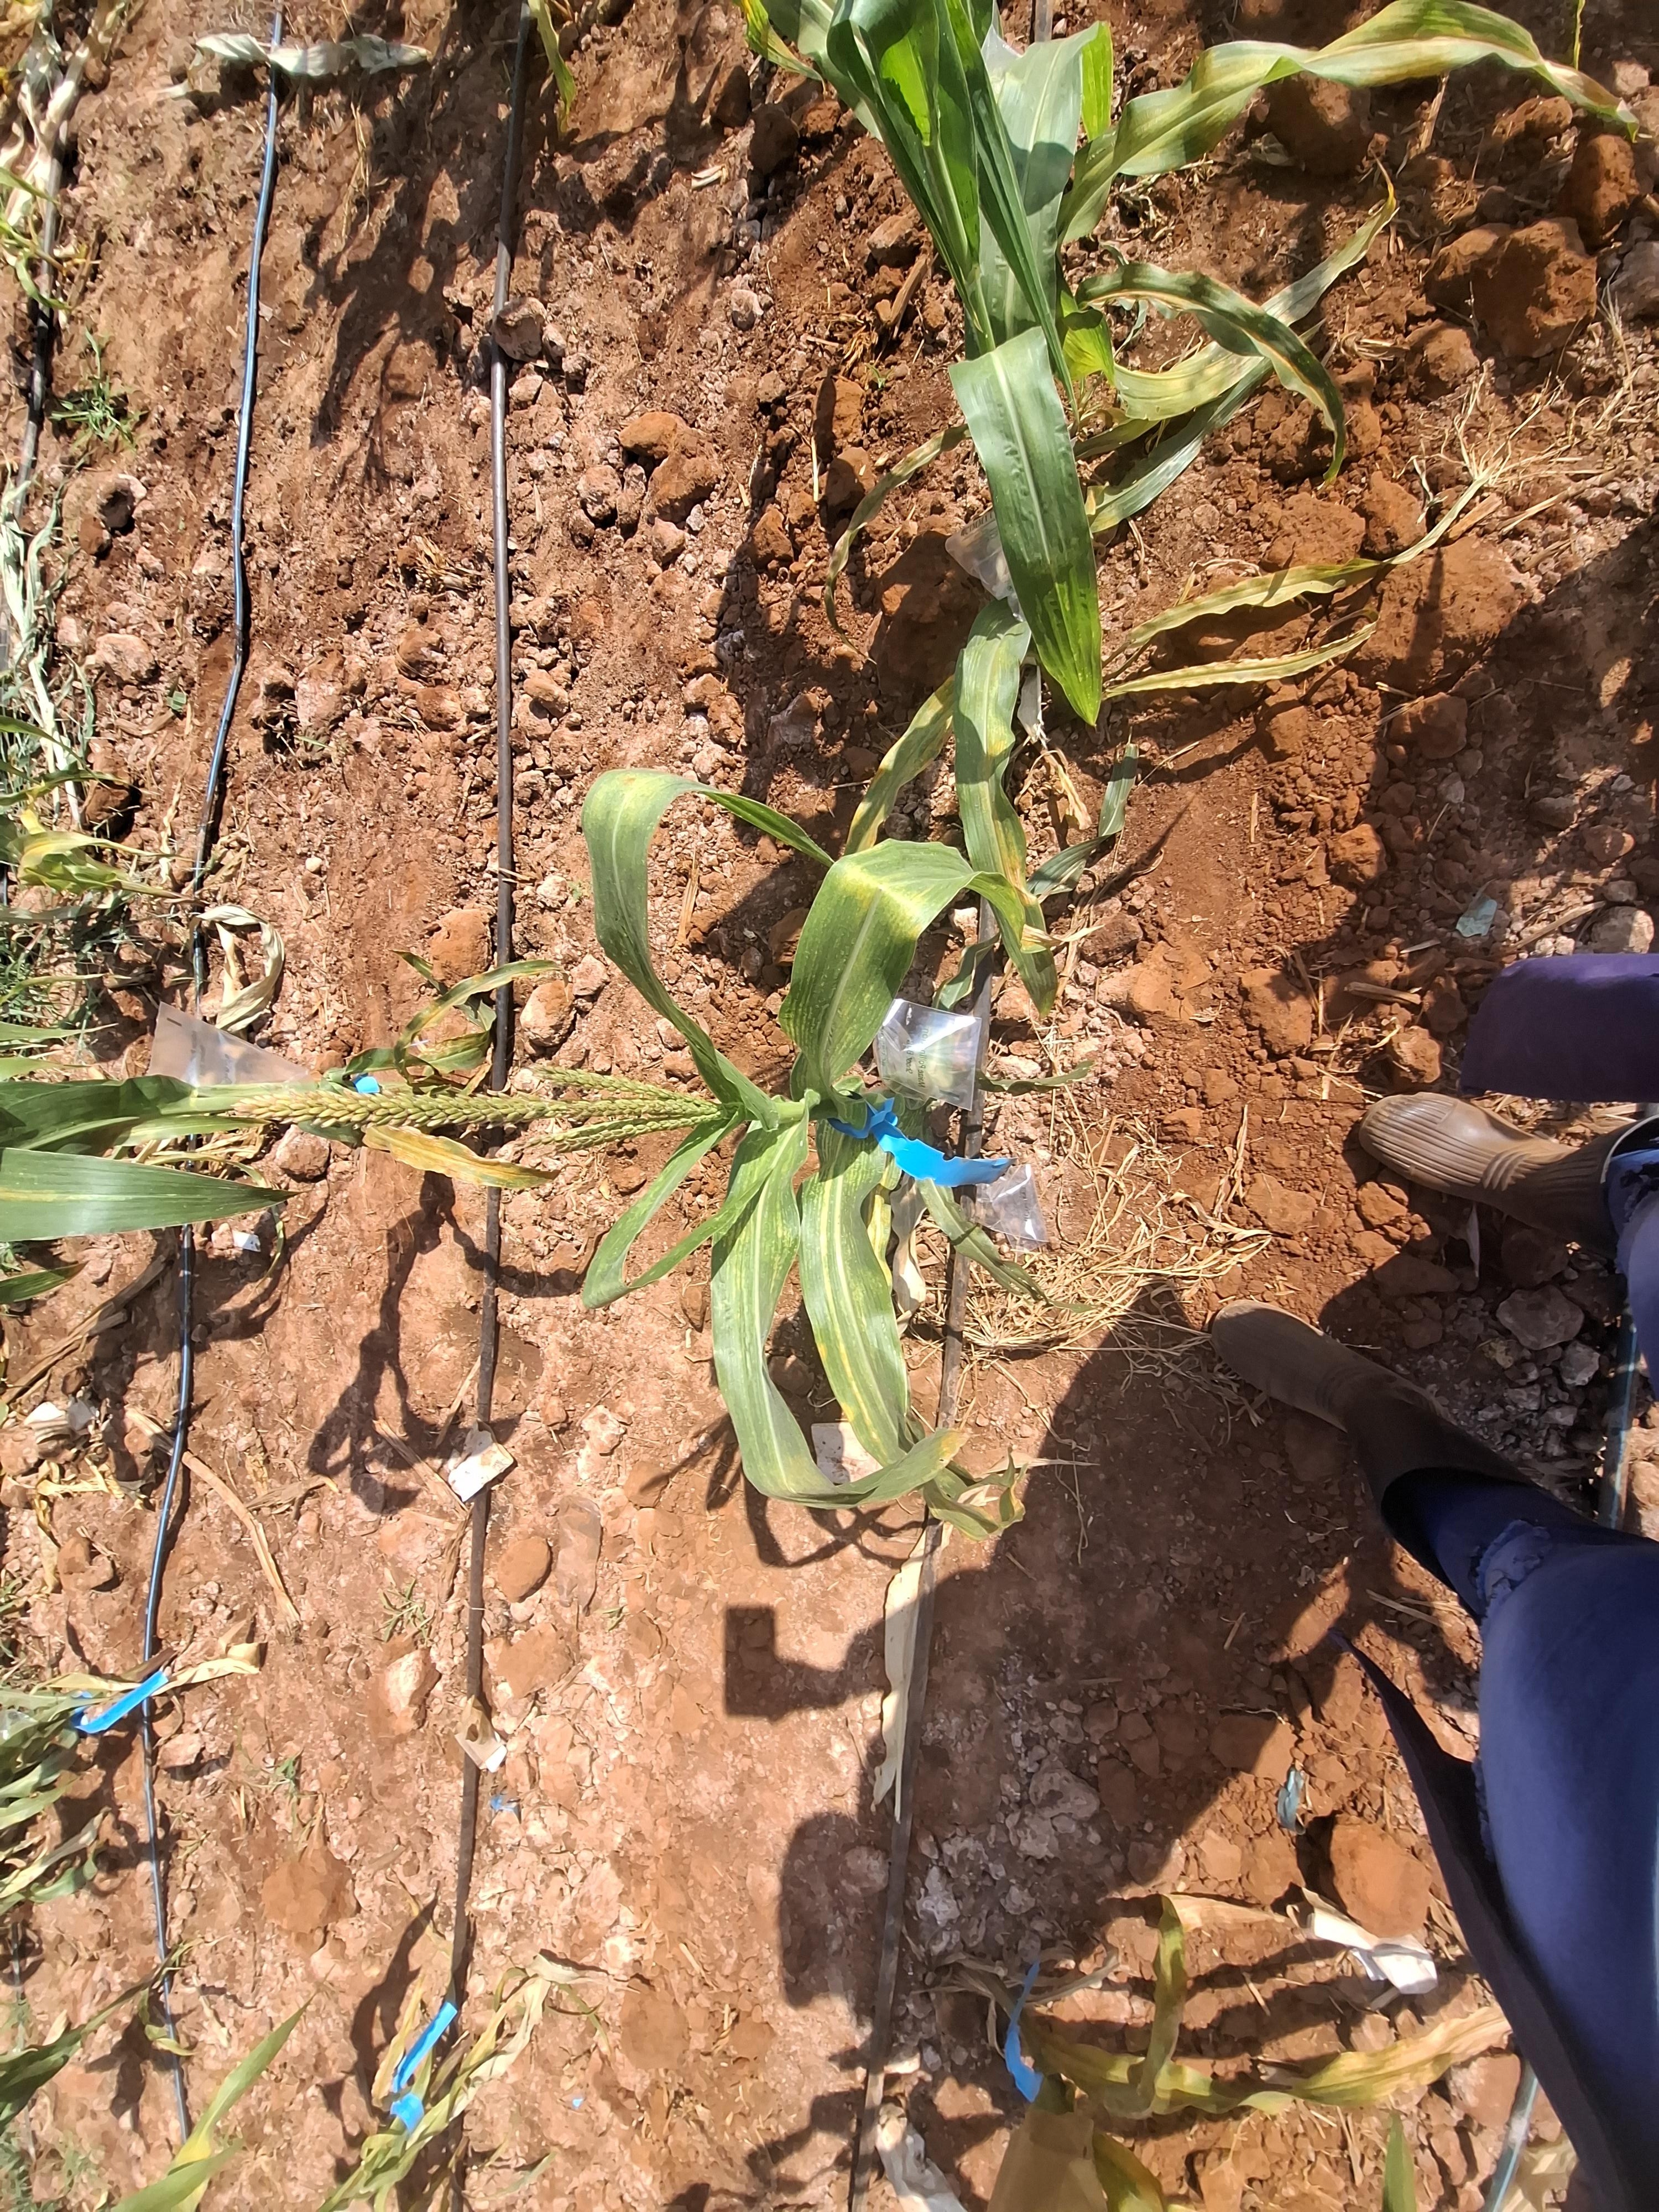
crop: maize
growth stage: flowering
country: Kenya
